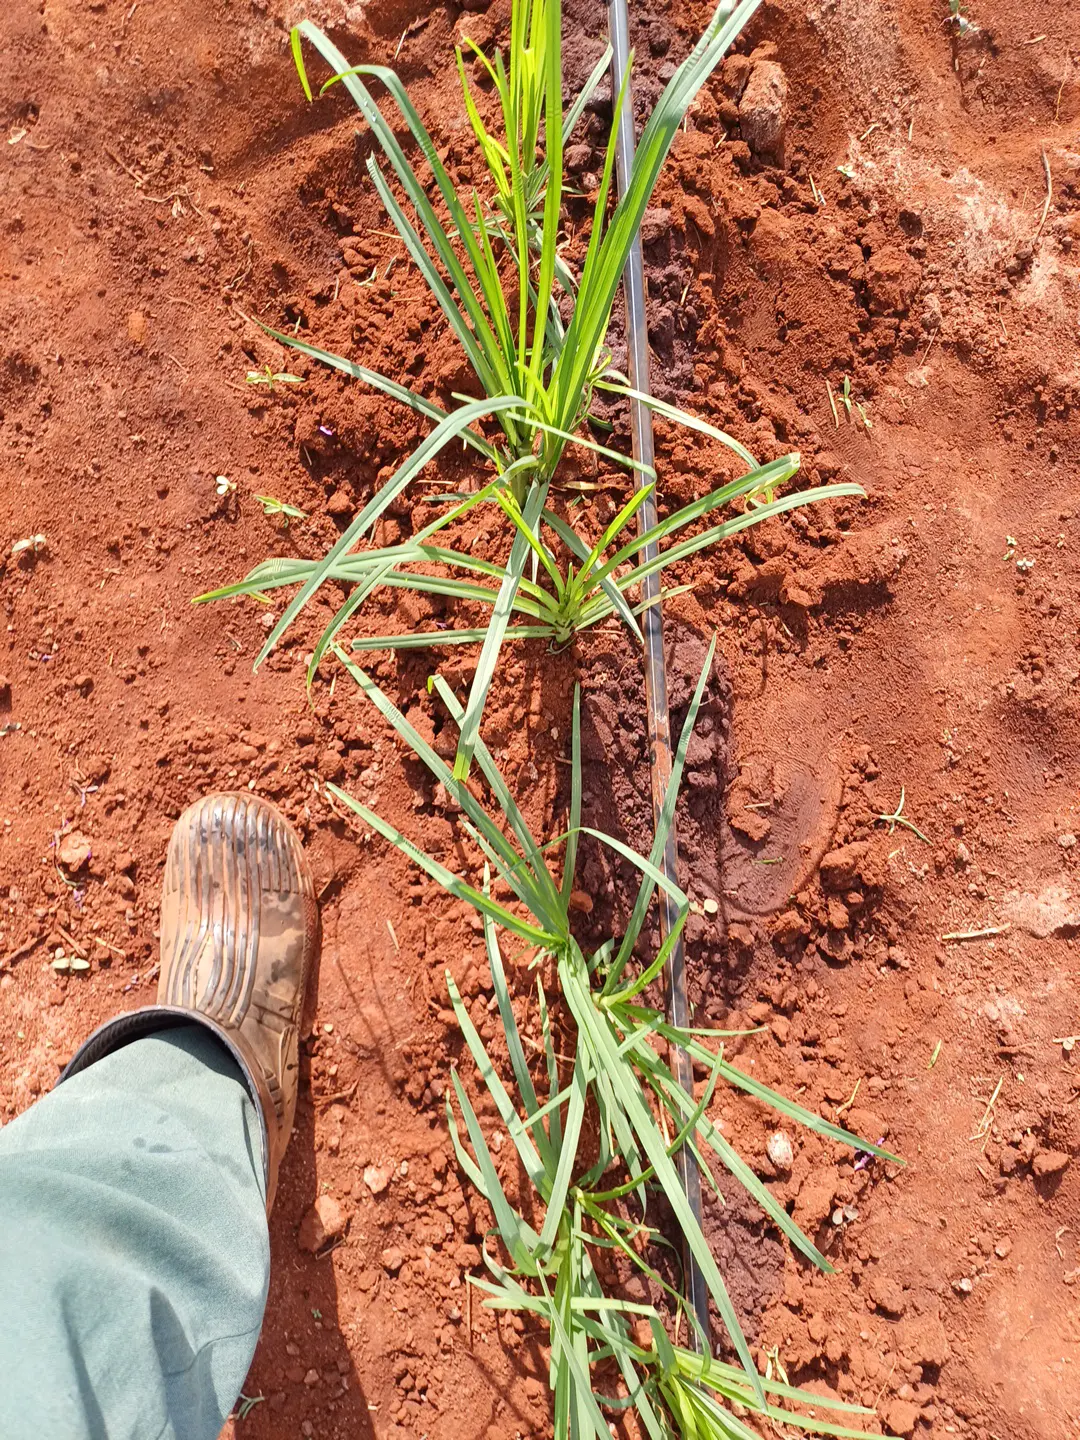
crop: finger millet
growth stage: elongation stem
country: Kenya
